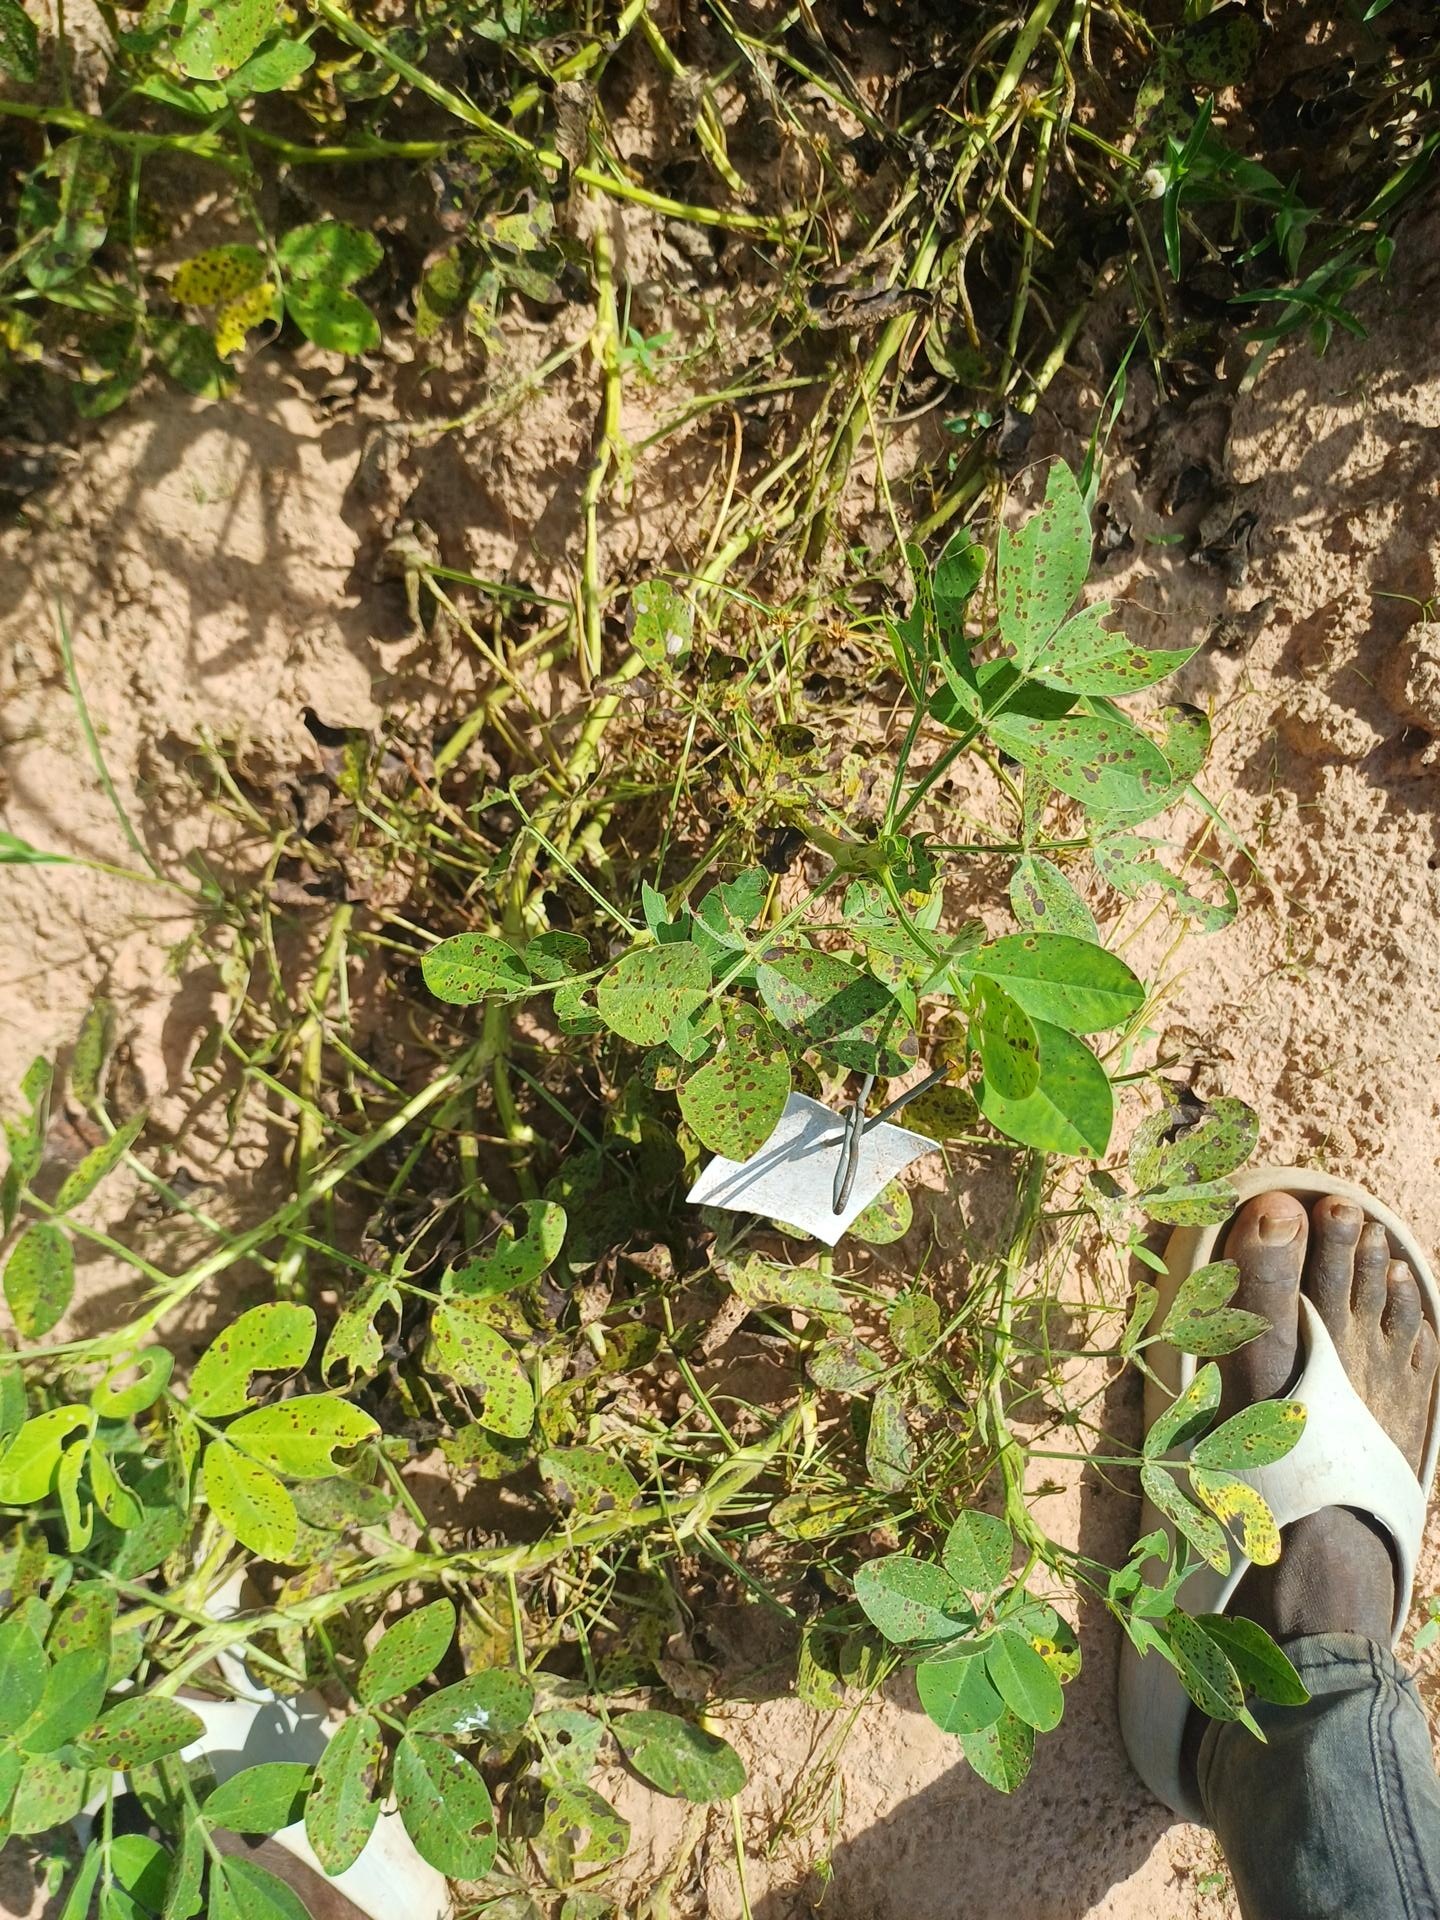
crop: groundnut
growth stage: flowering
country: Senegal
